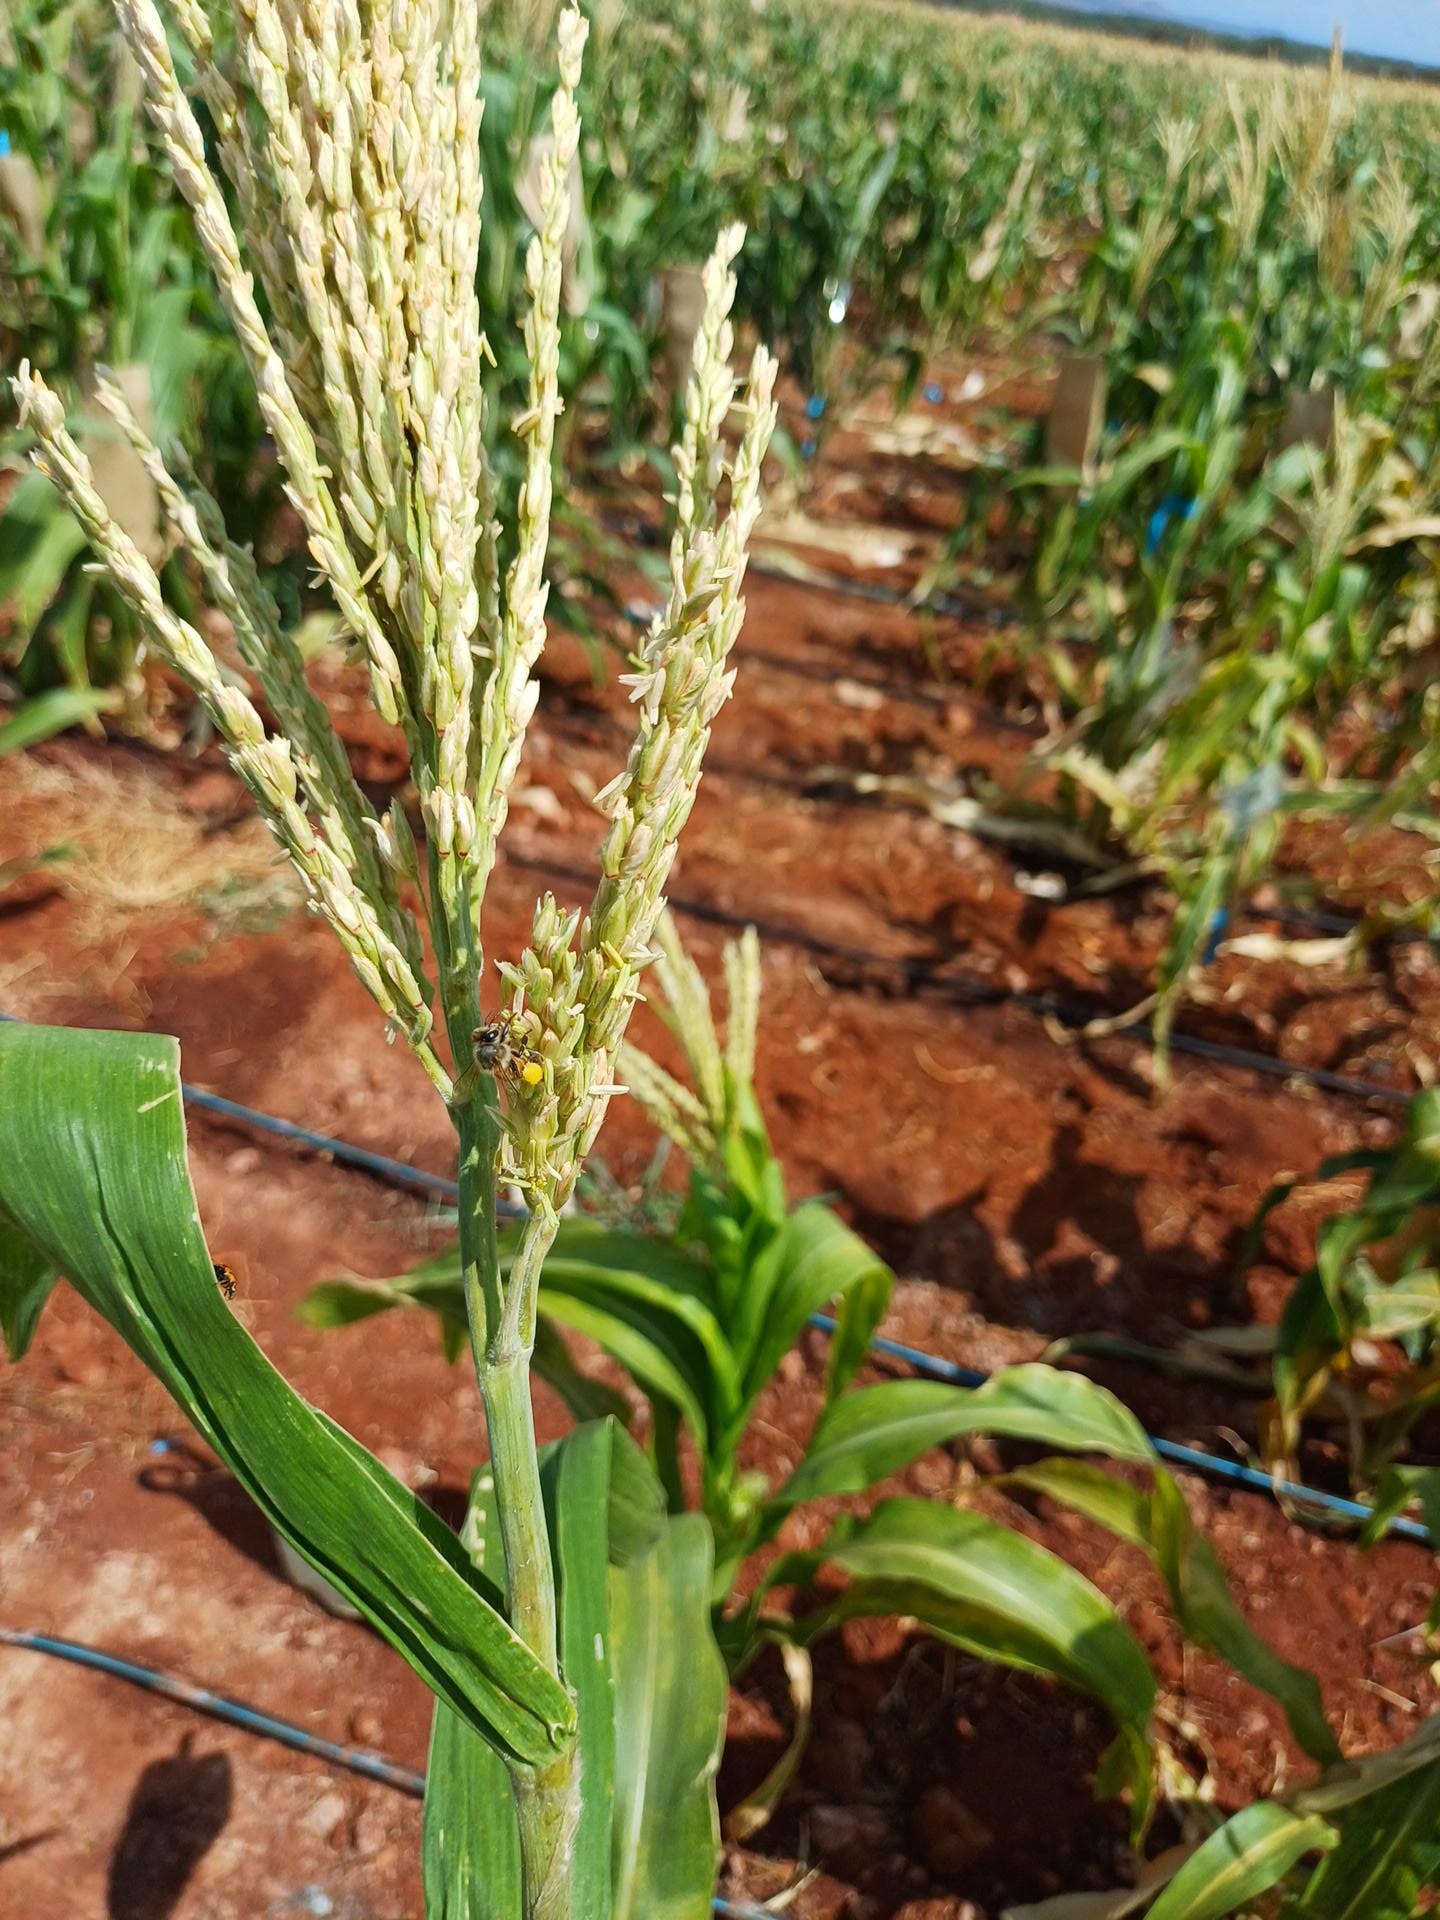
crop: maize
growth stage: flowering
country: Kenya
